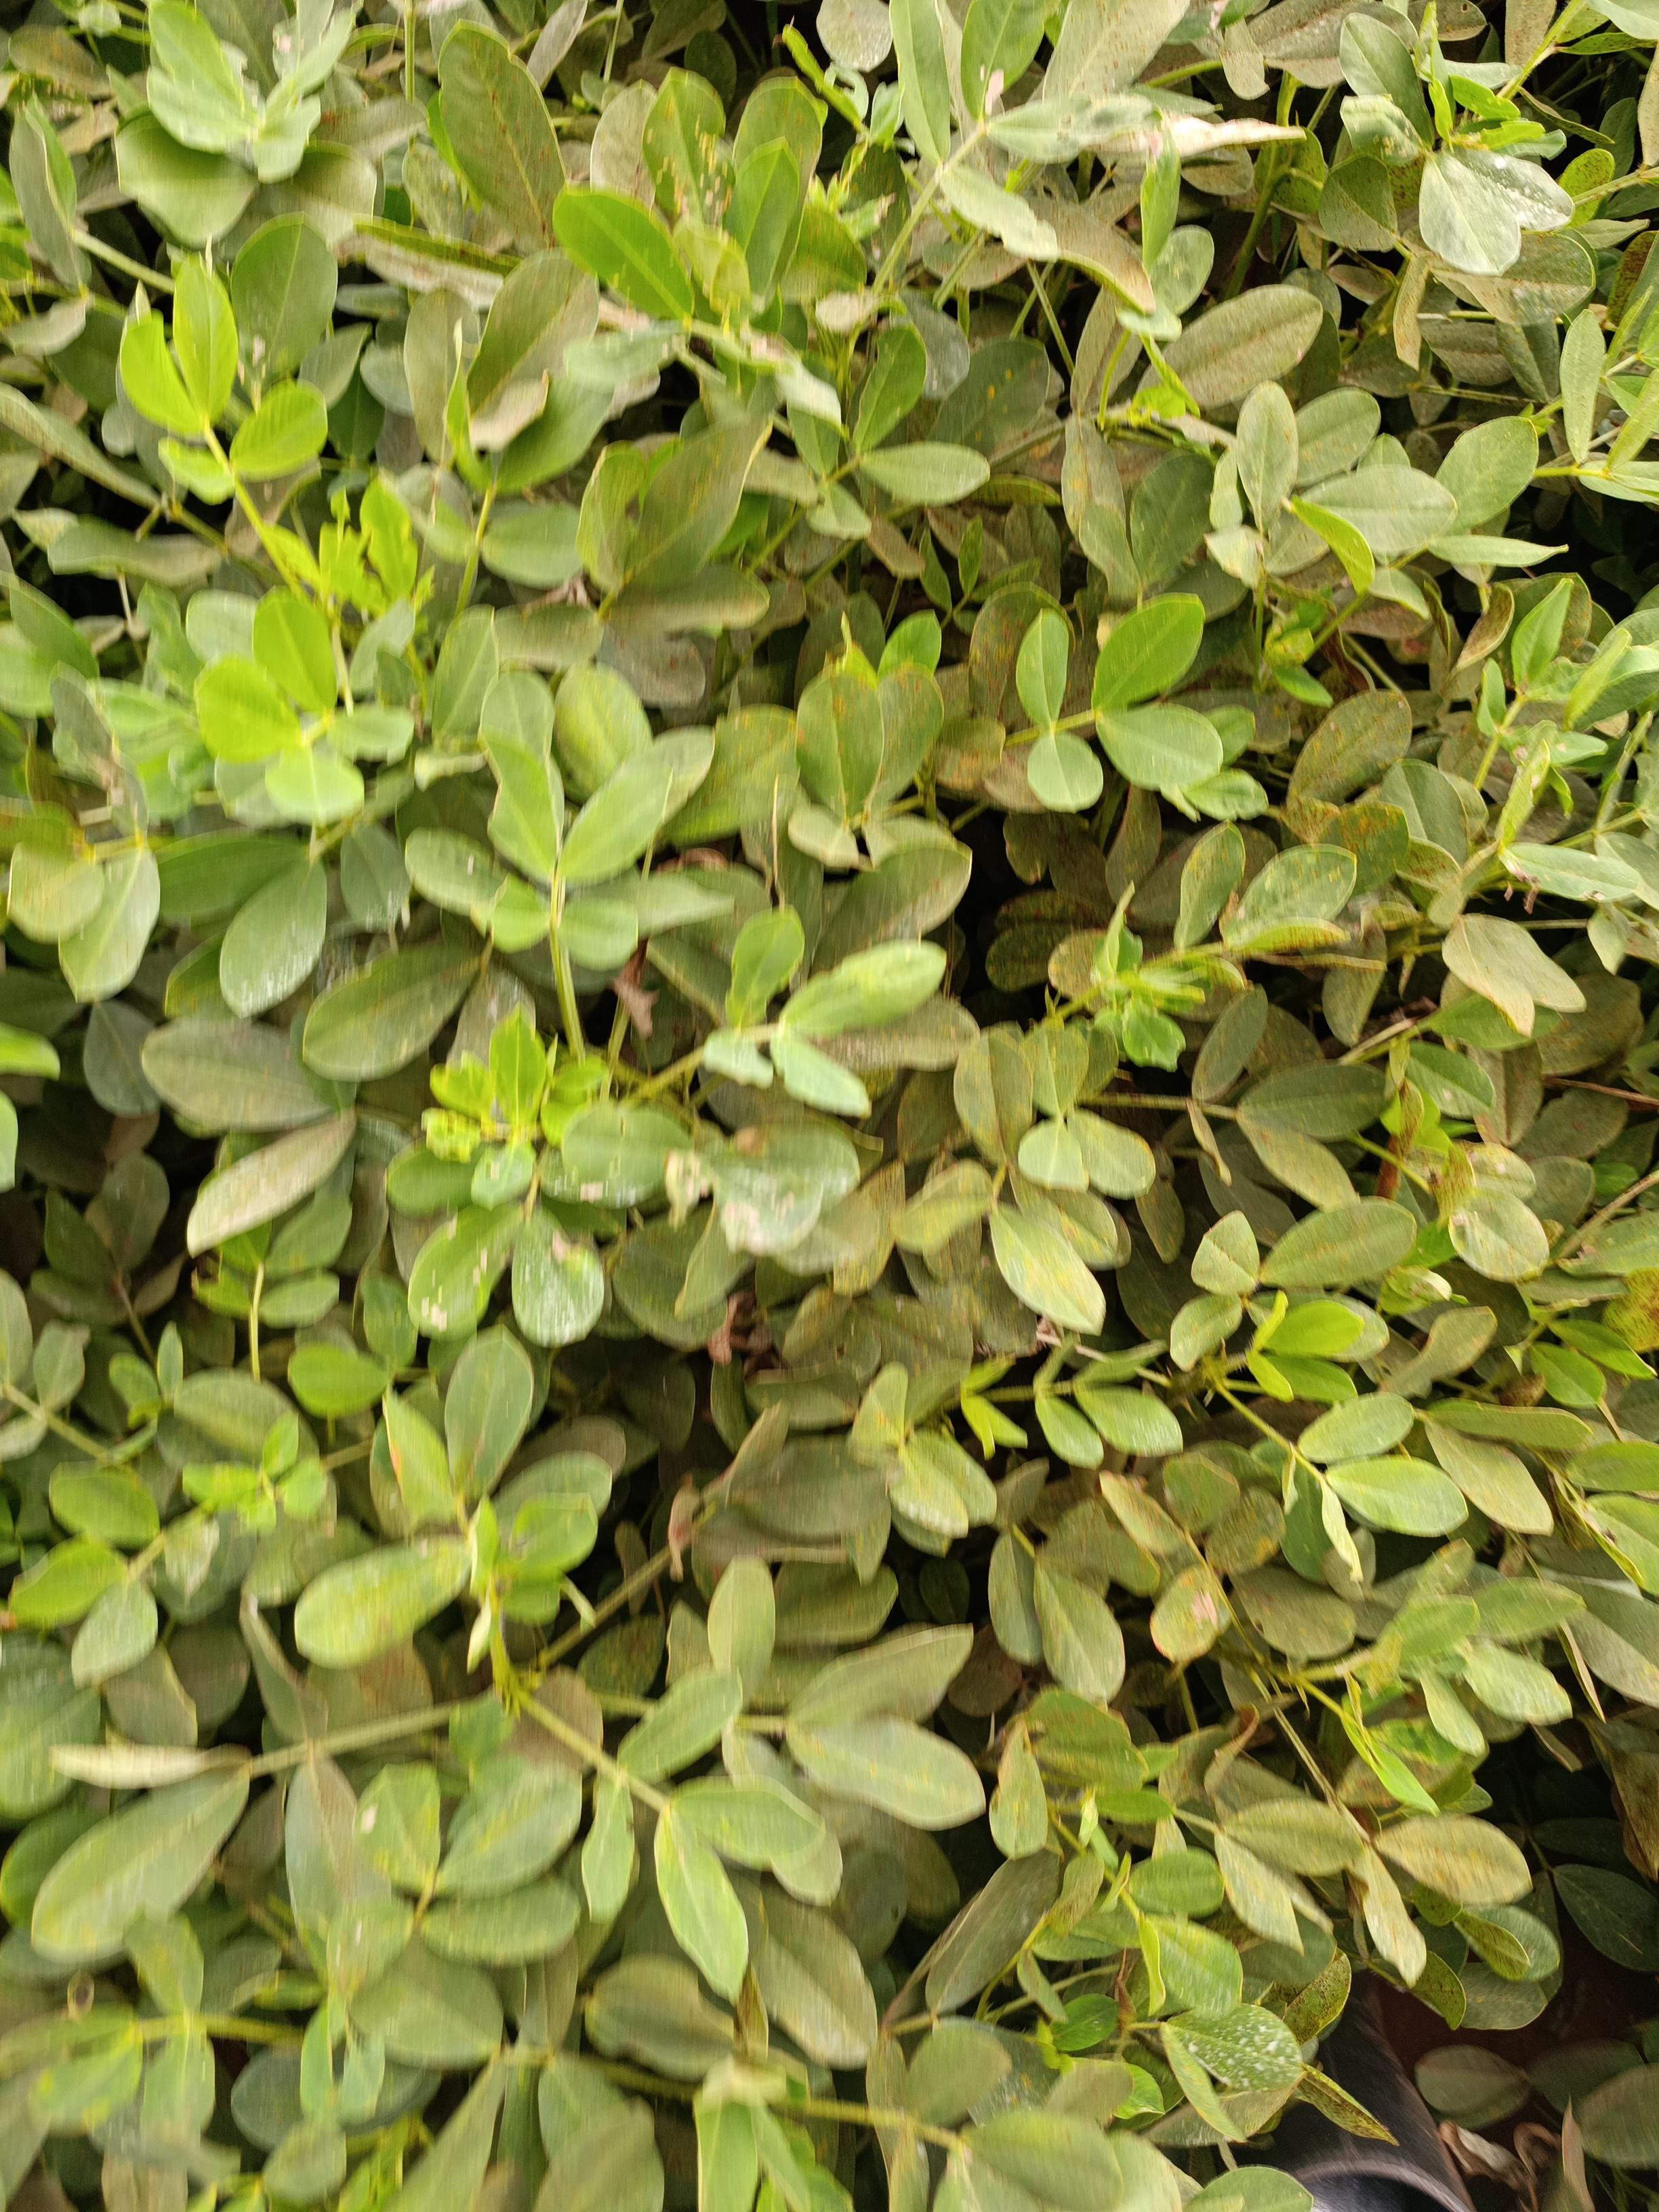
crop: groundnut
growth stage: pegging
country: Kenya
